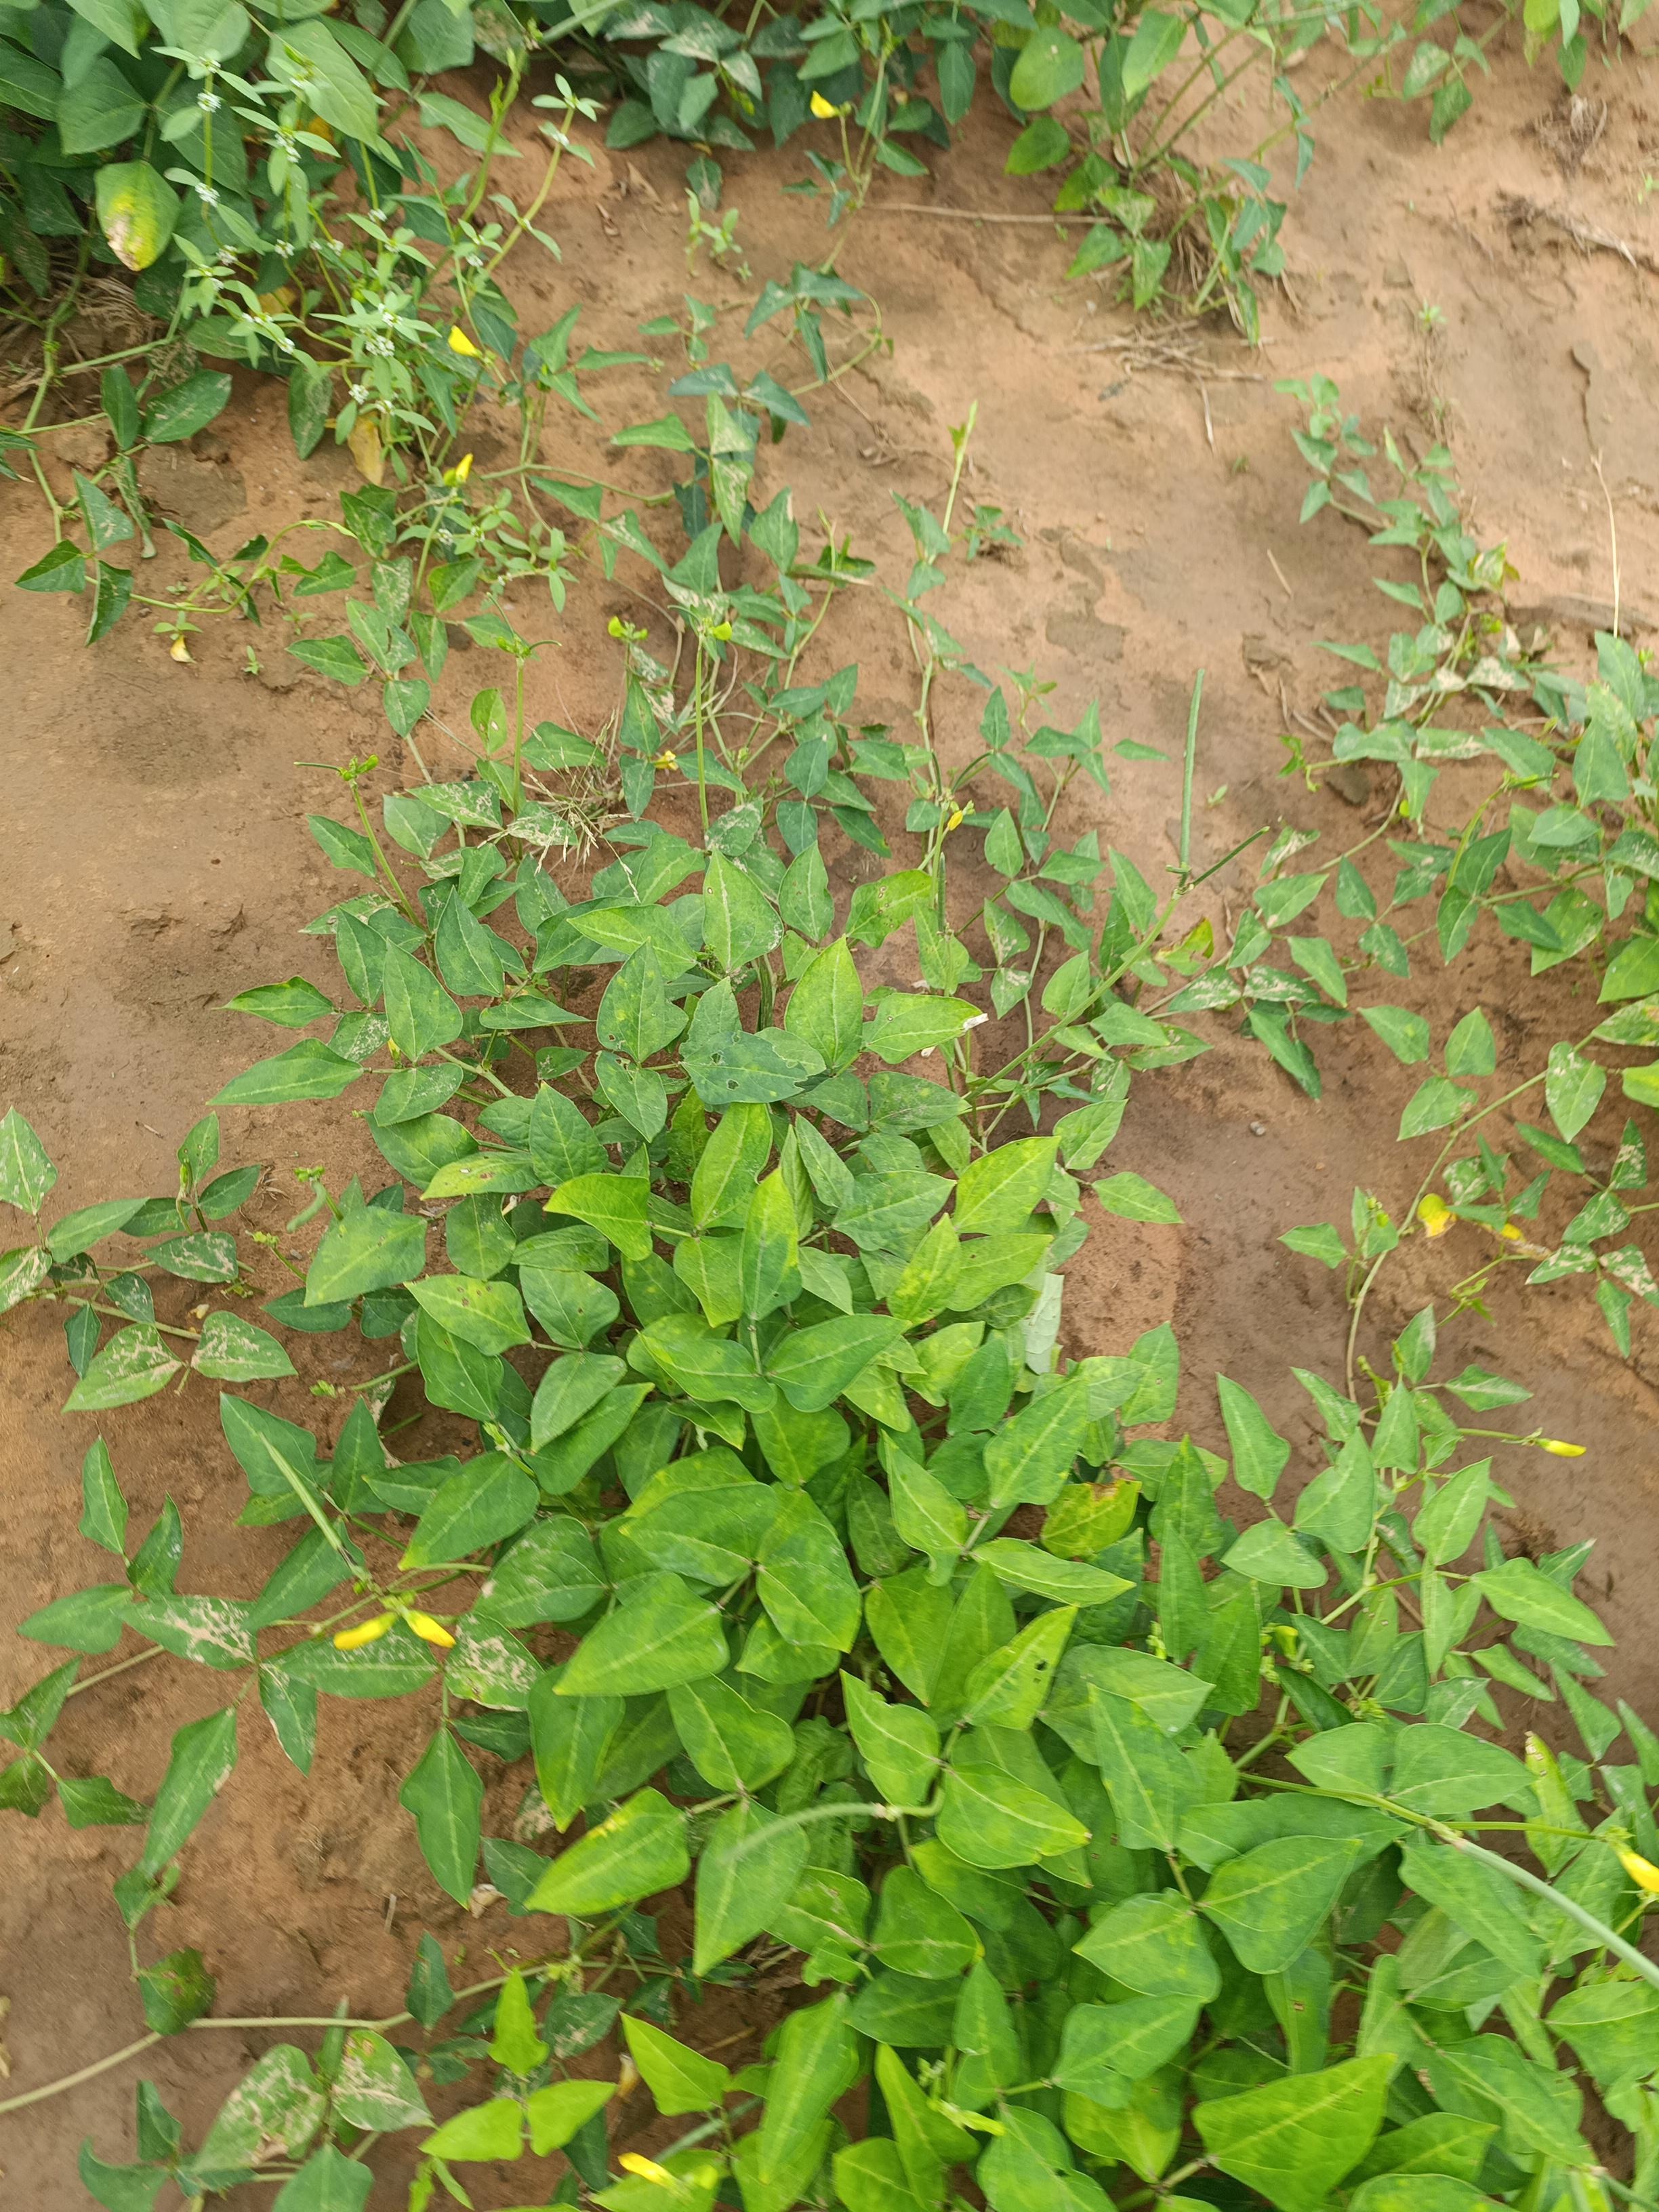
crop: cowpea
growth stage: development pod
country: Nigeria
